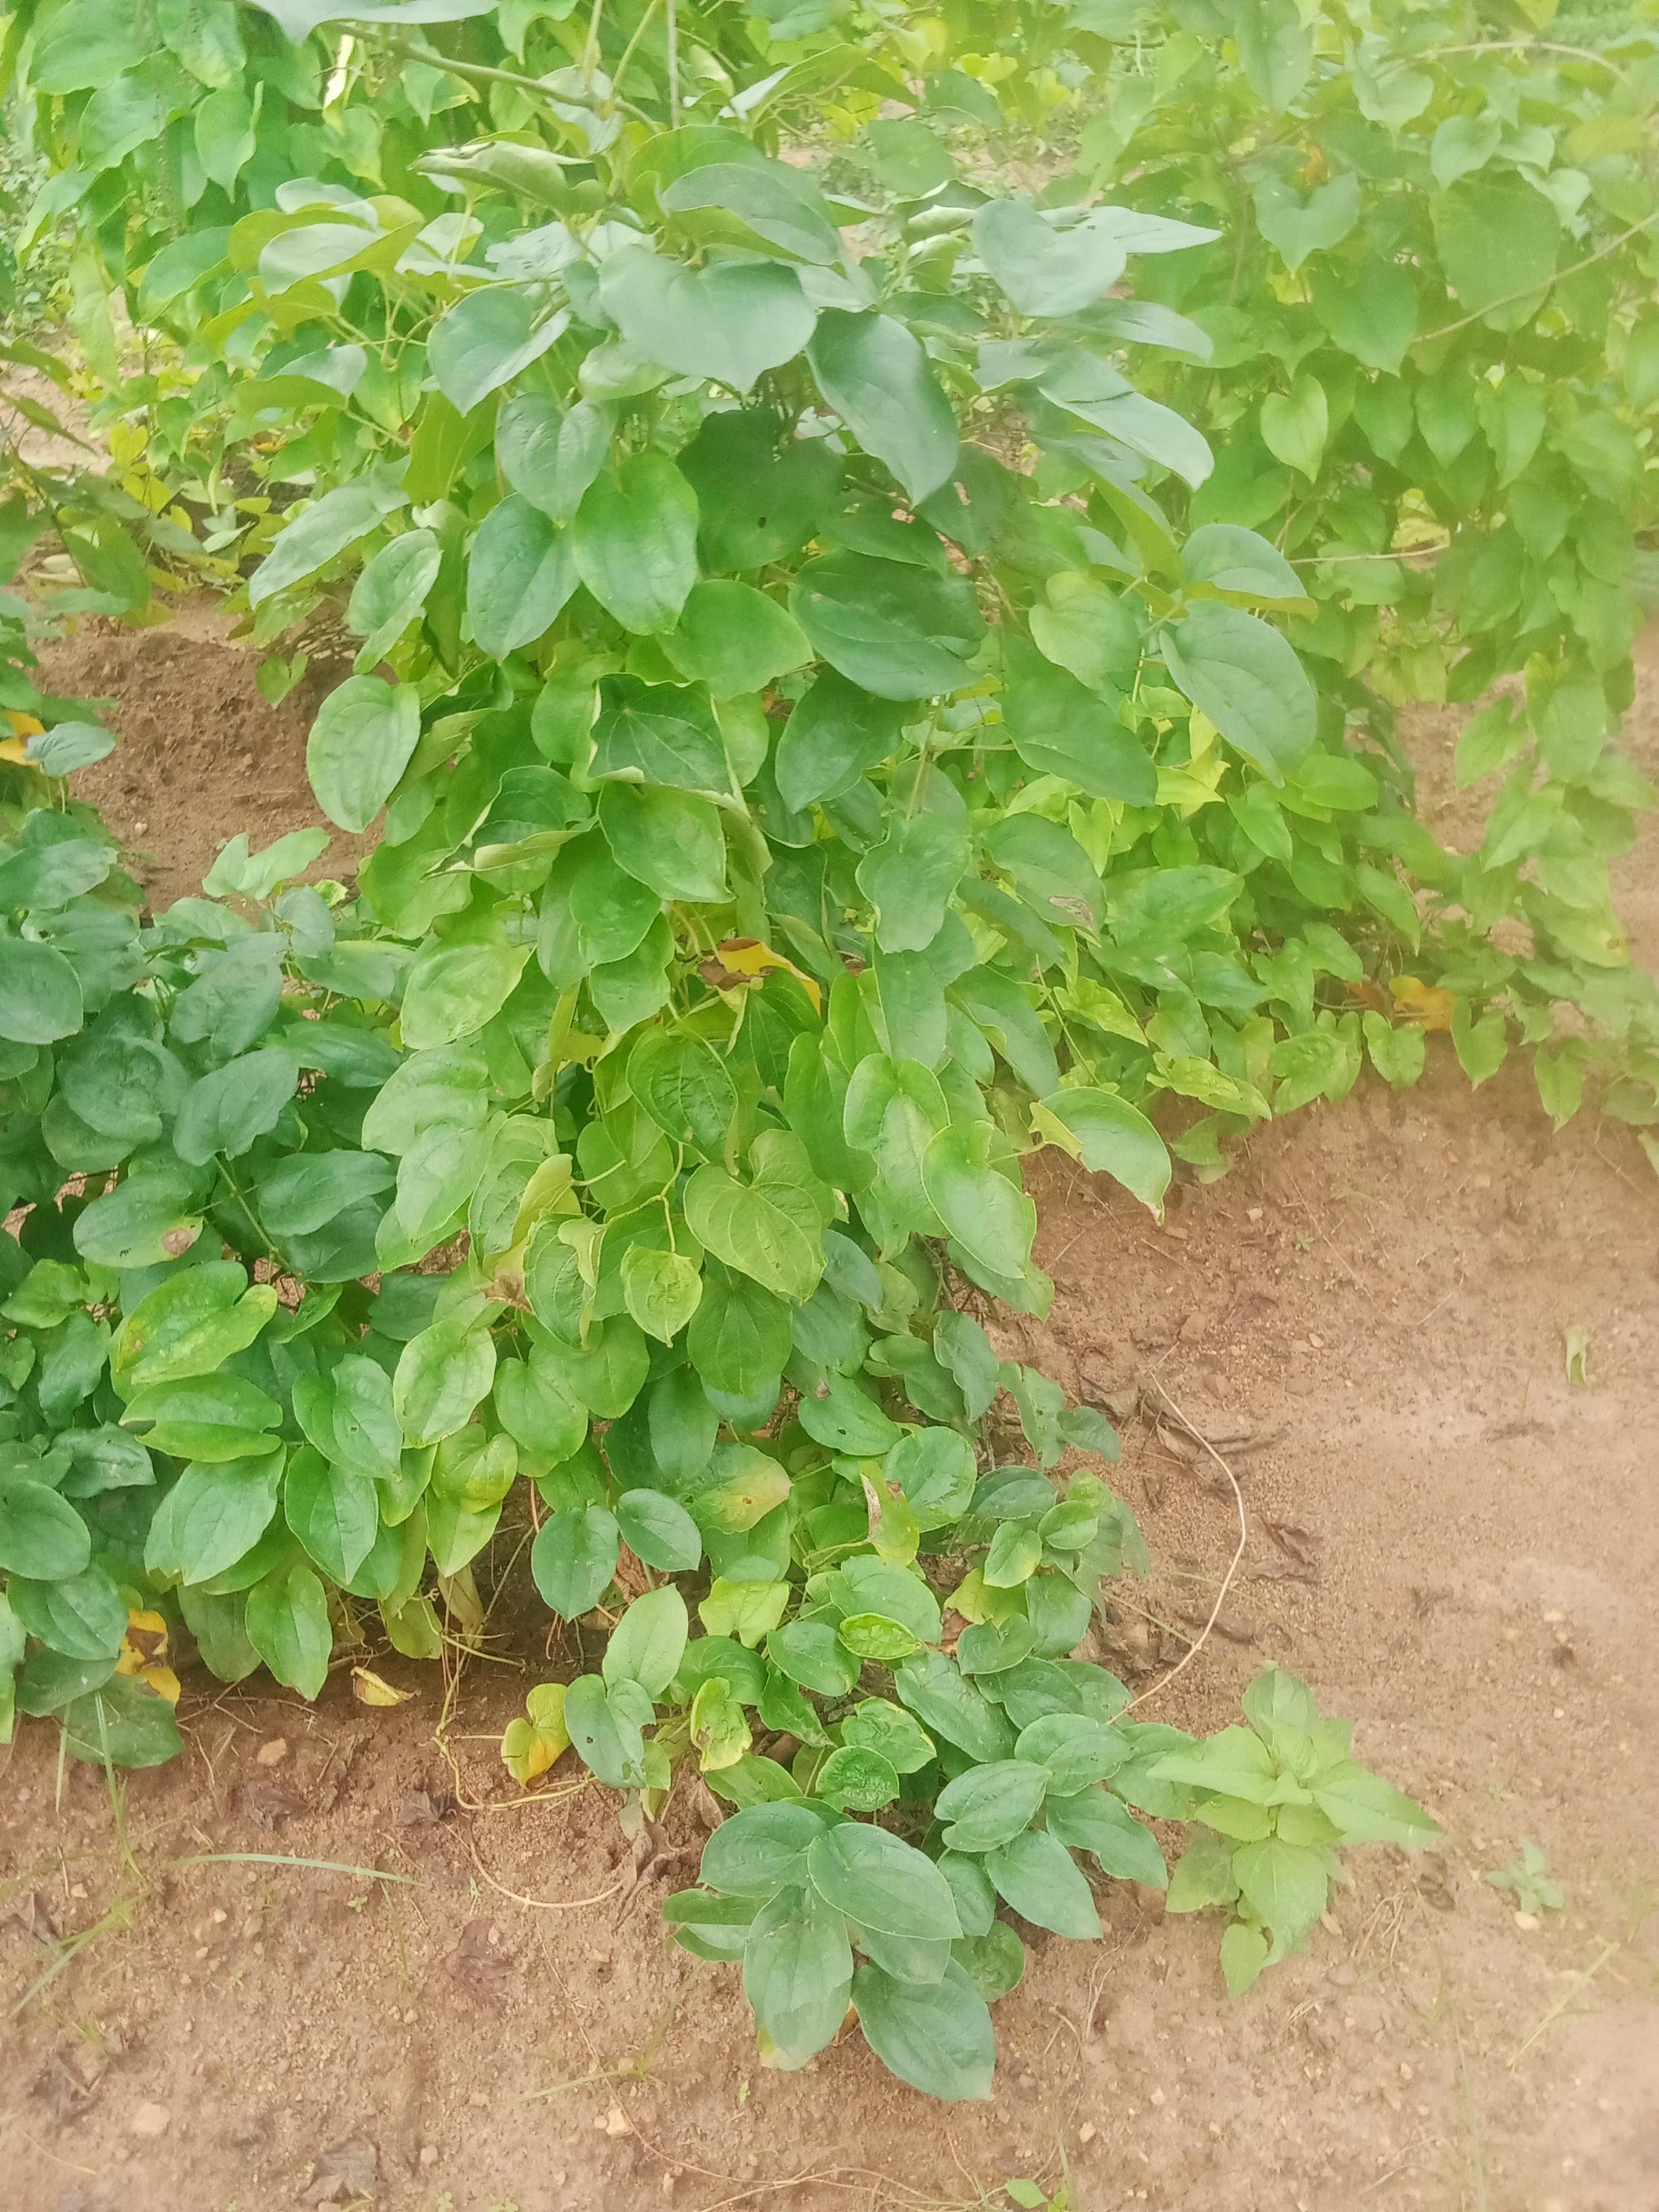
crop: yam
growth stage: vegetative
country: Nigeria
